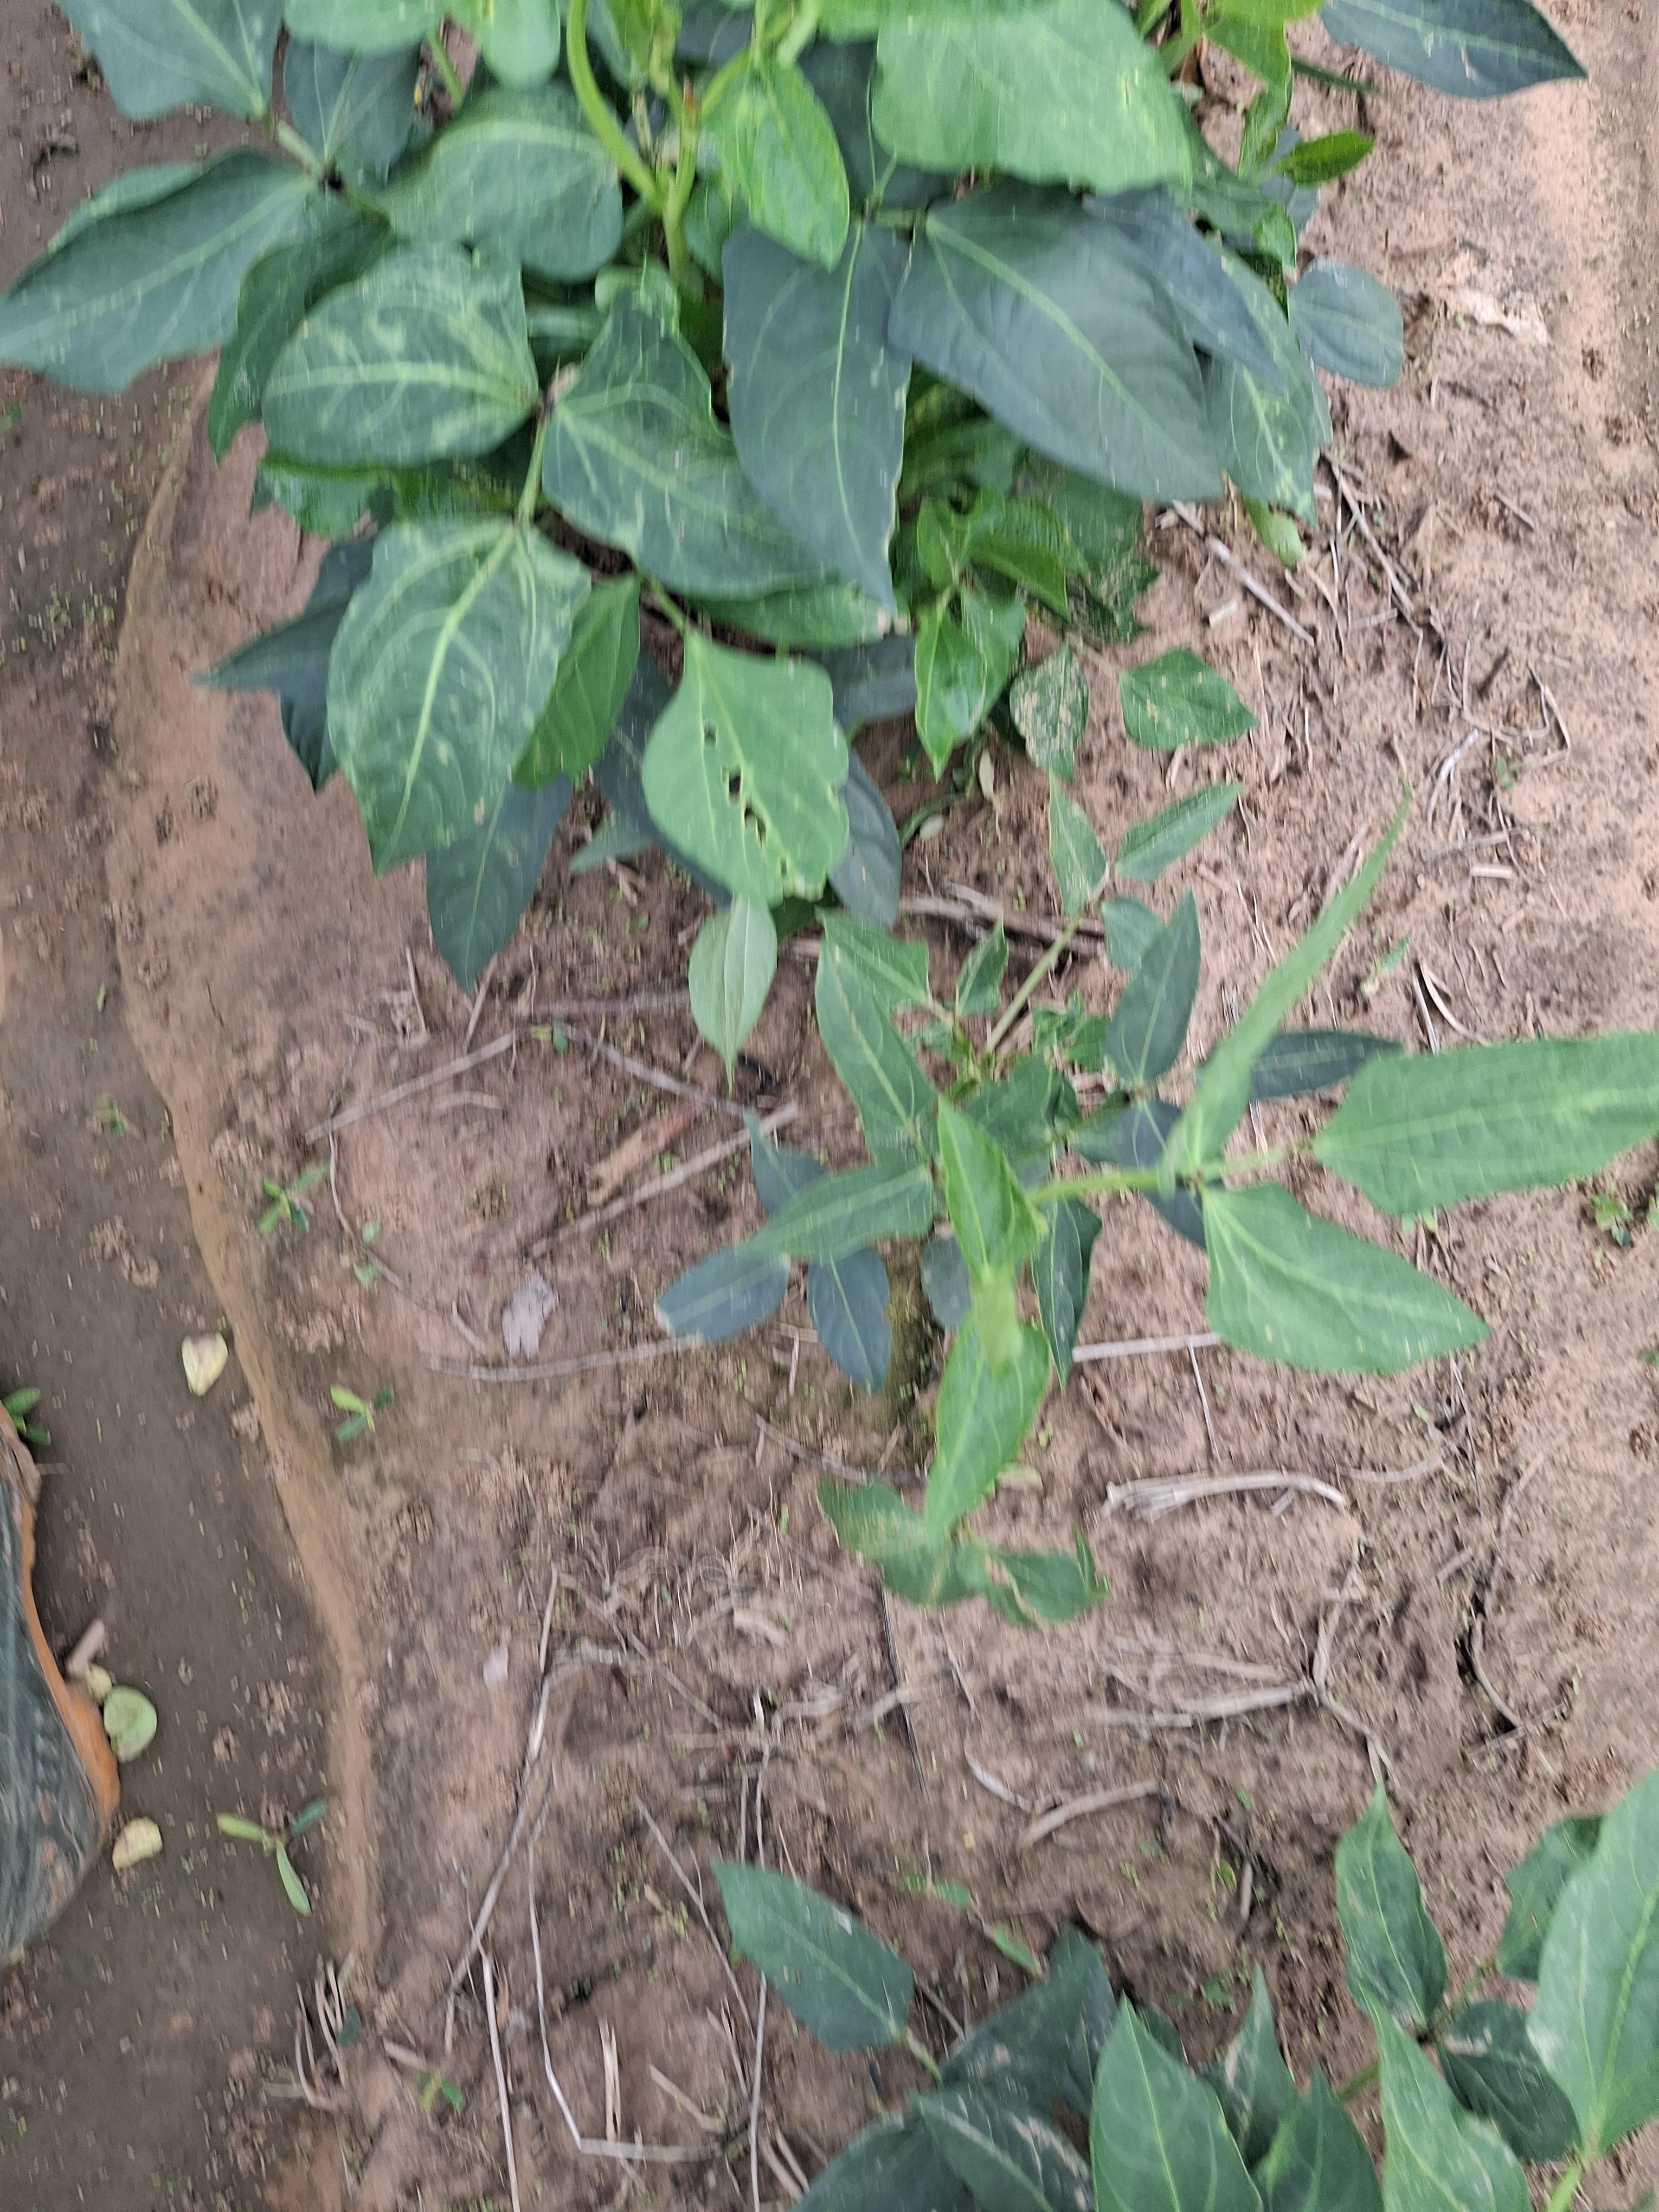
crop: cowpea
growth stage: vegetative
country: Nigeria
